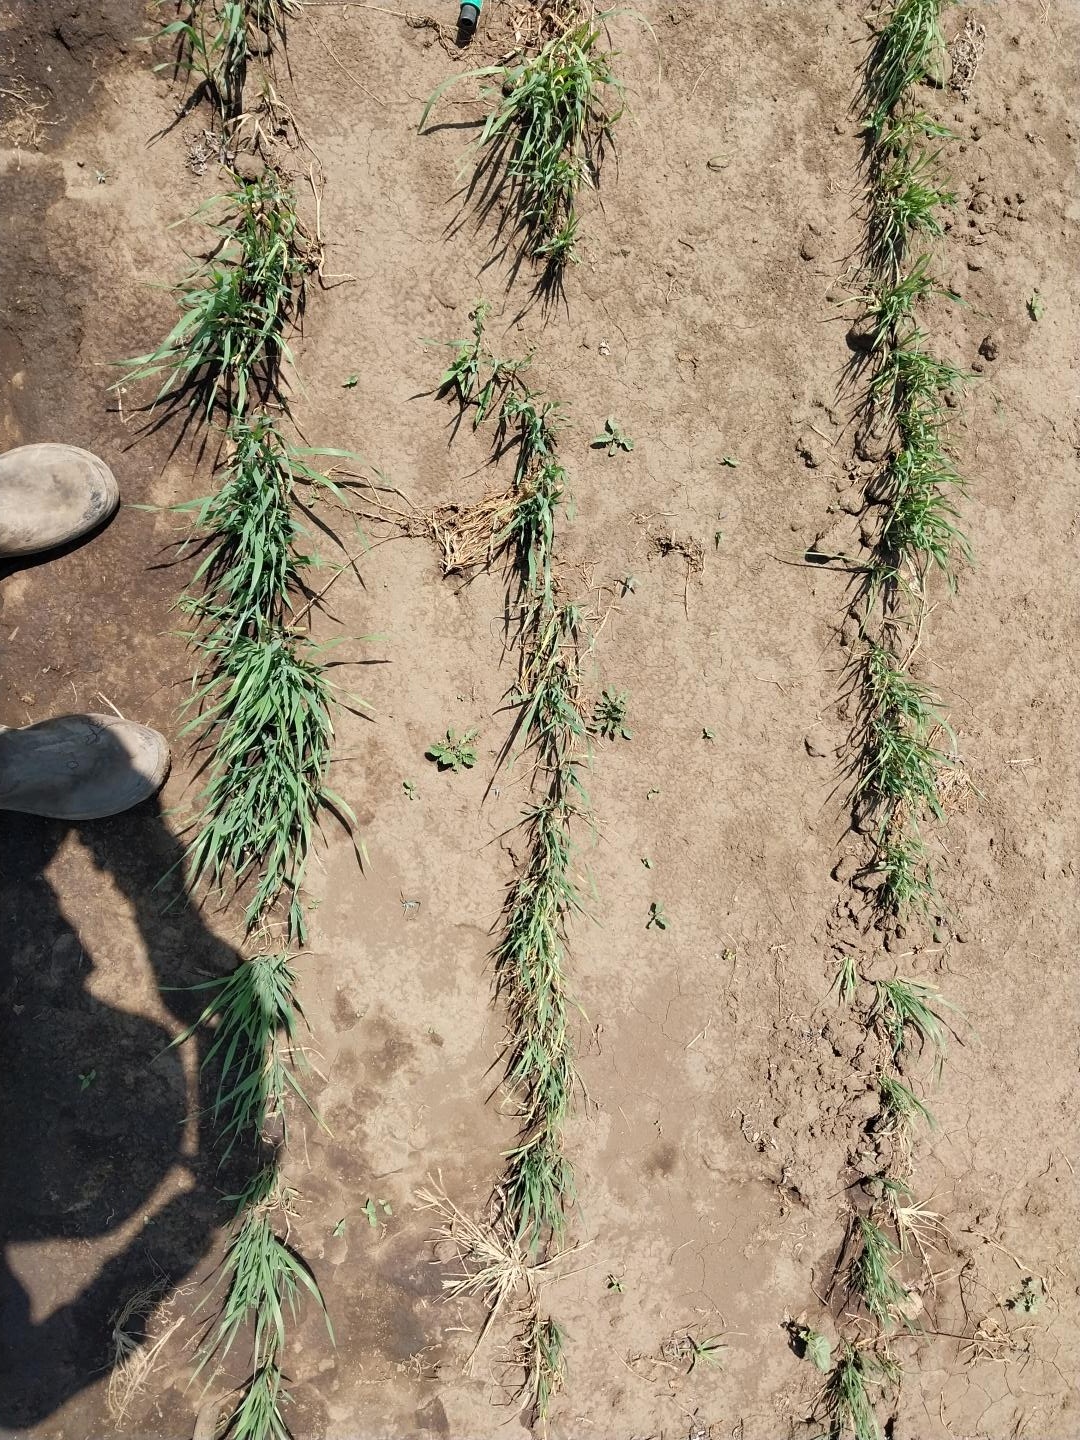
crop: wheat
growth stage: vegetative
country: Tanzania
